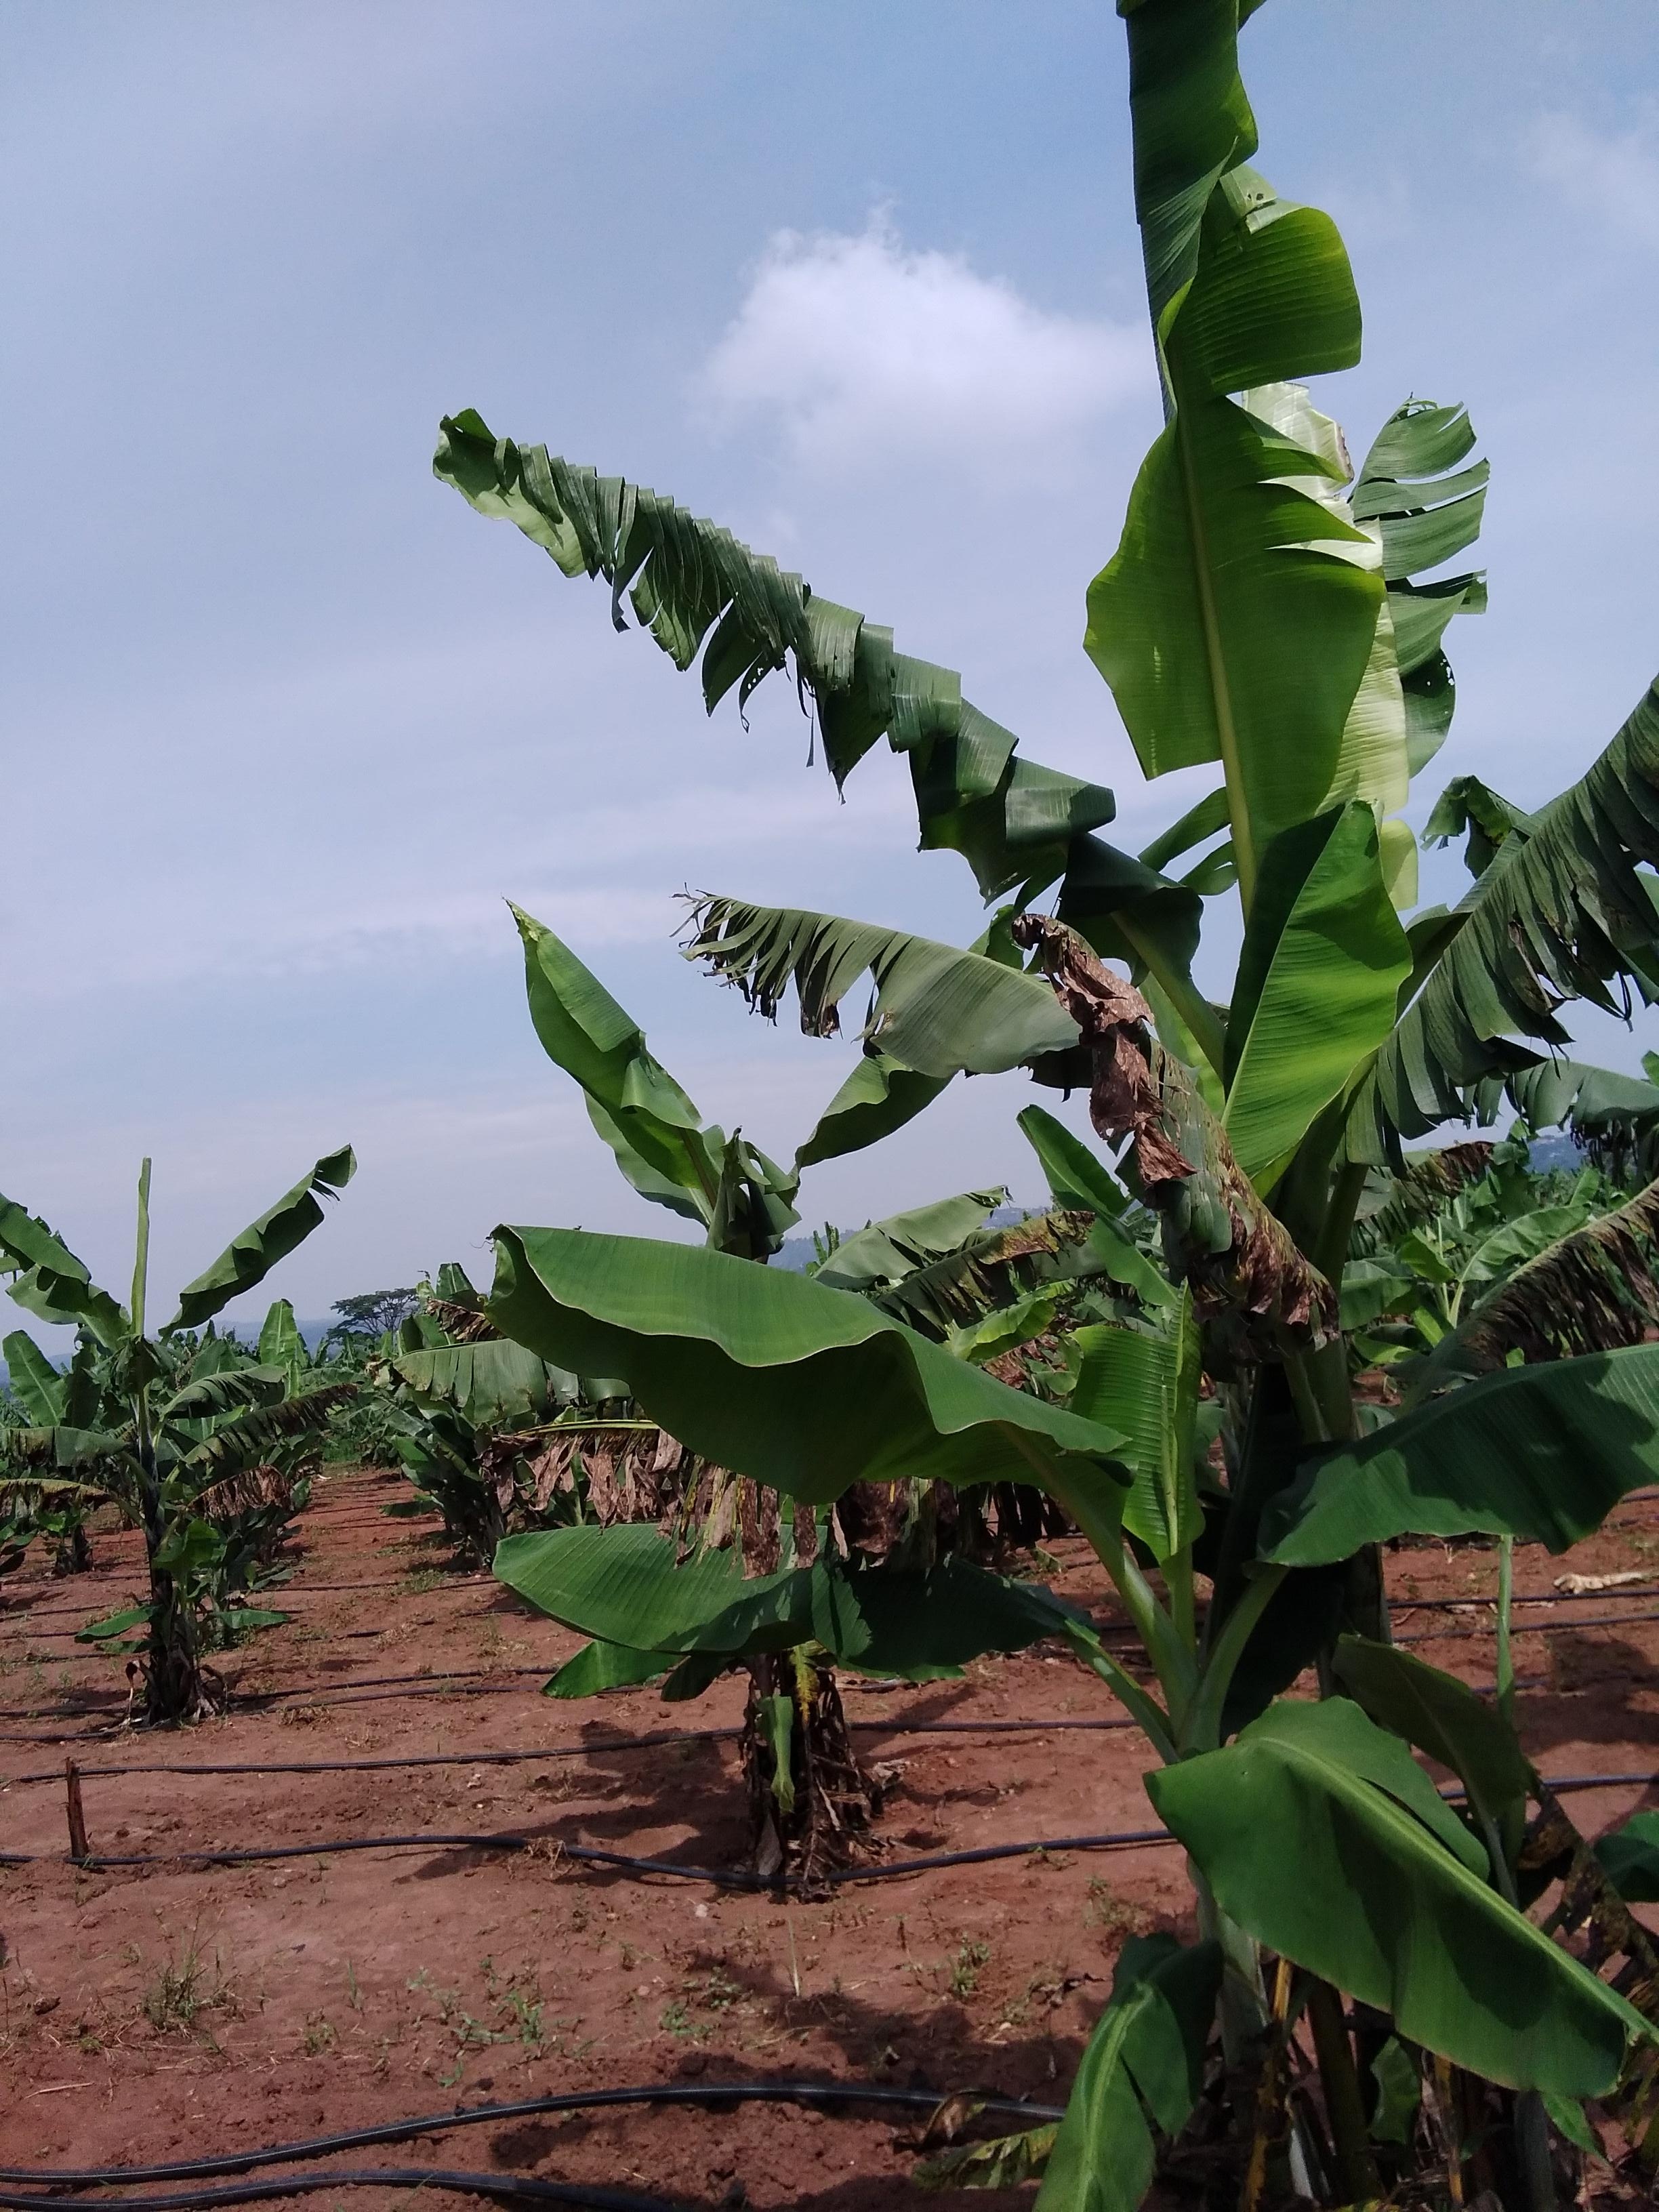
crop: banana
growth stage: vegetative
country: Uganda
